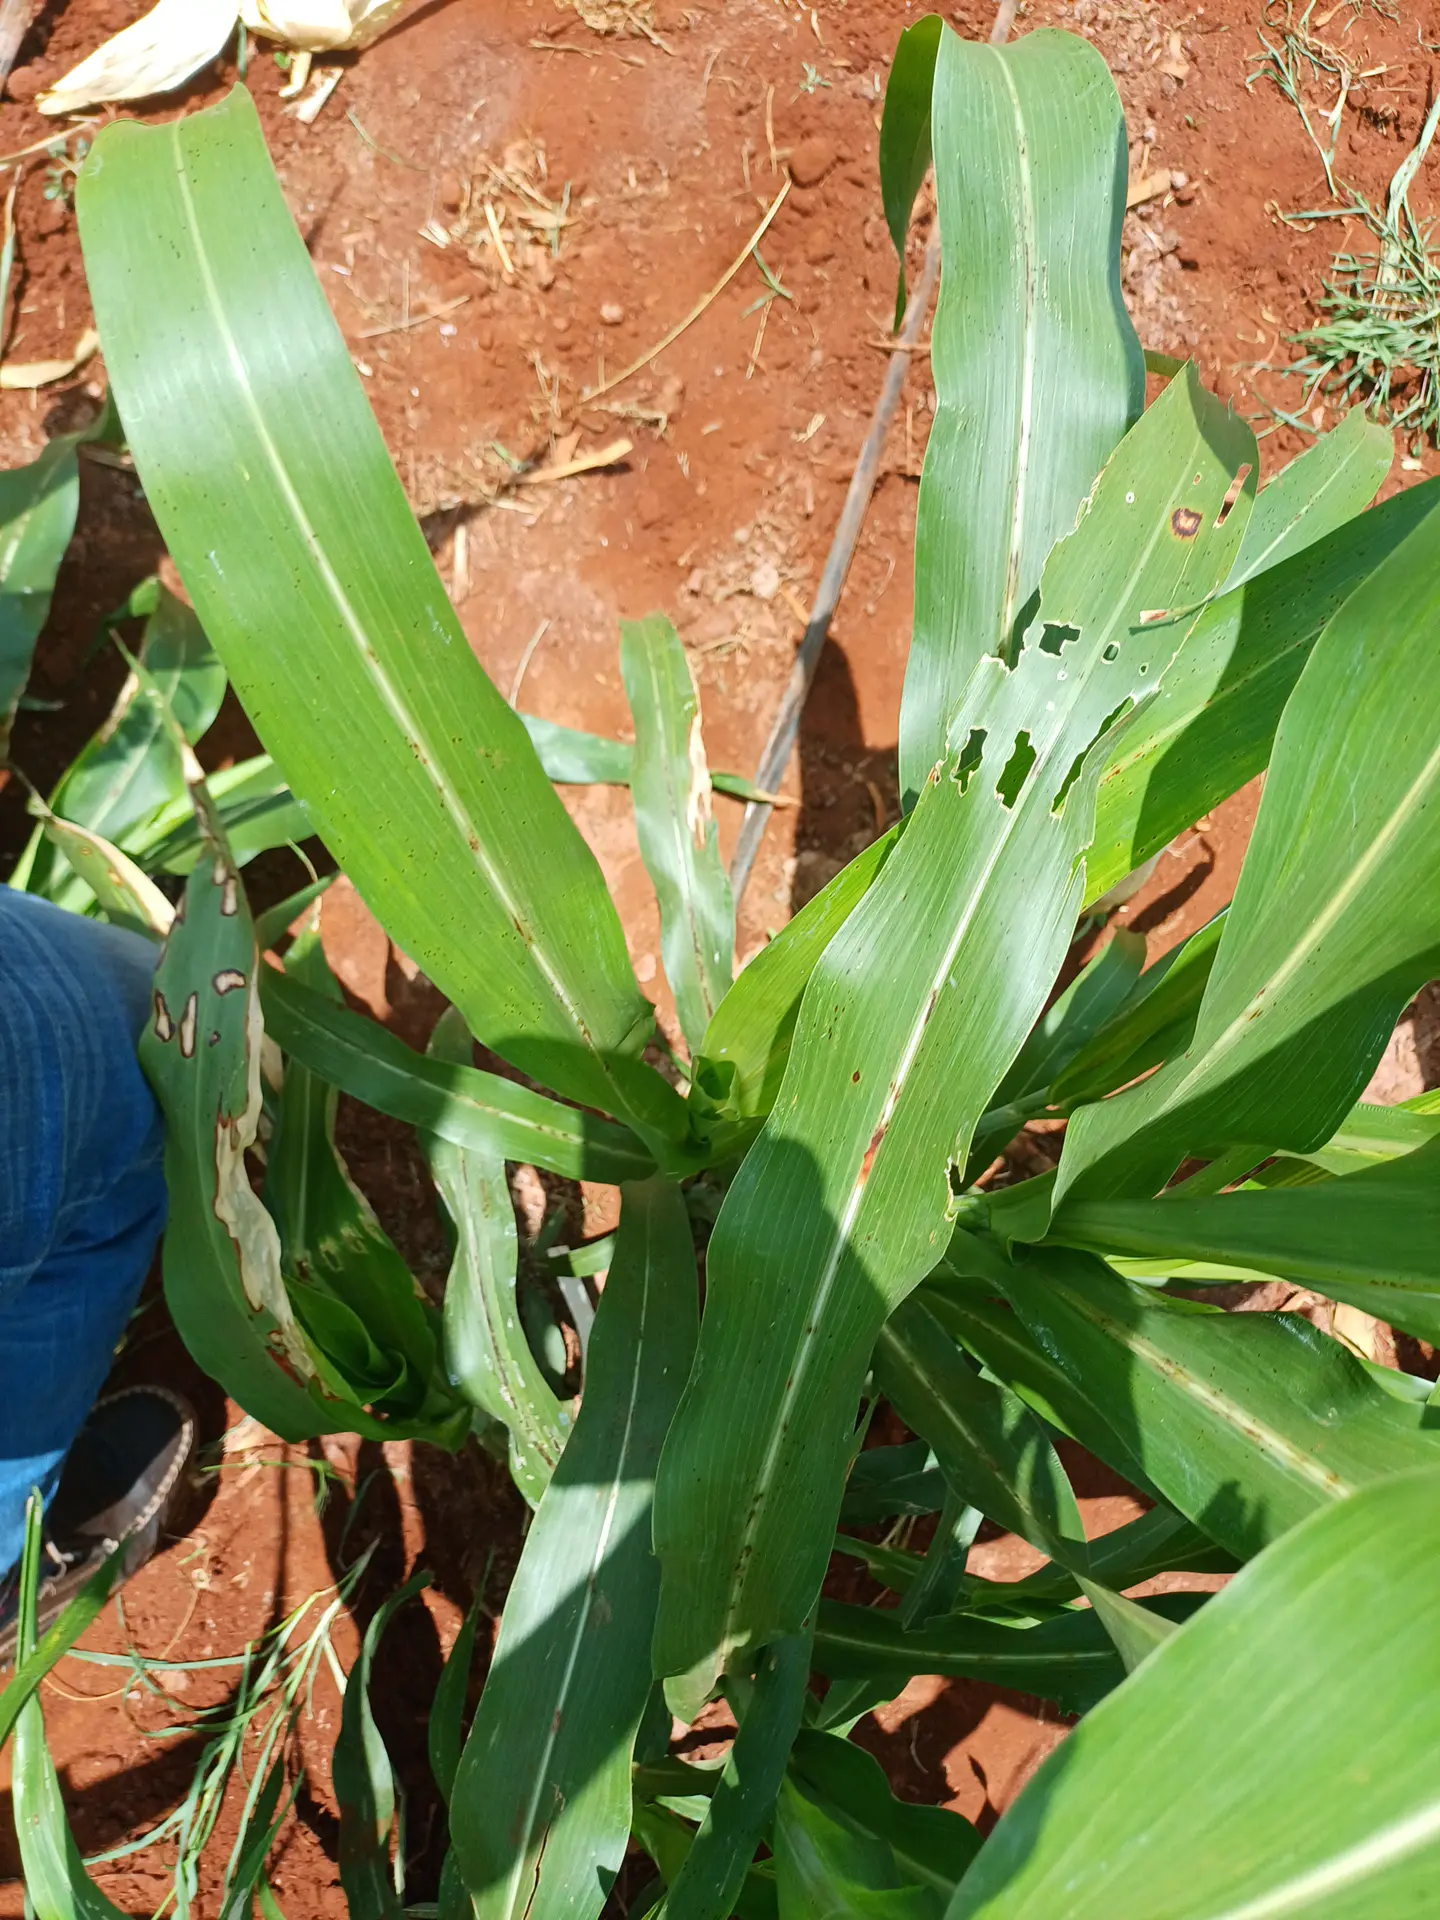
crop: sorghum
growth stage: vegetative
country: Kenya
